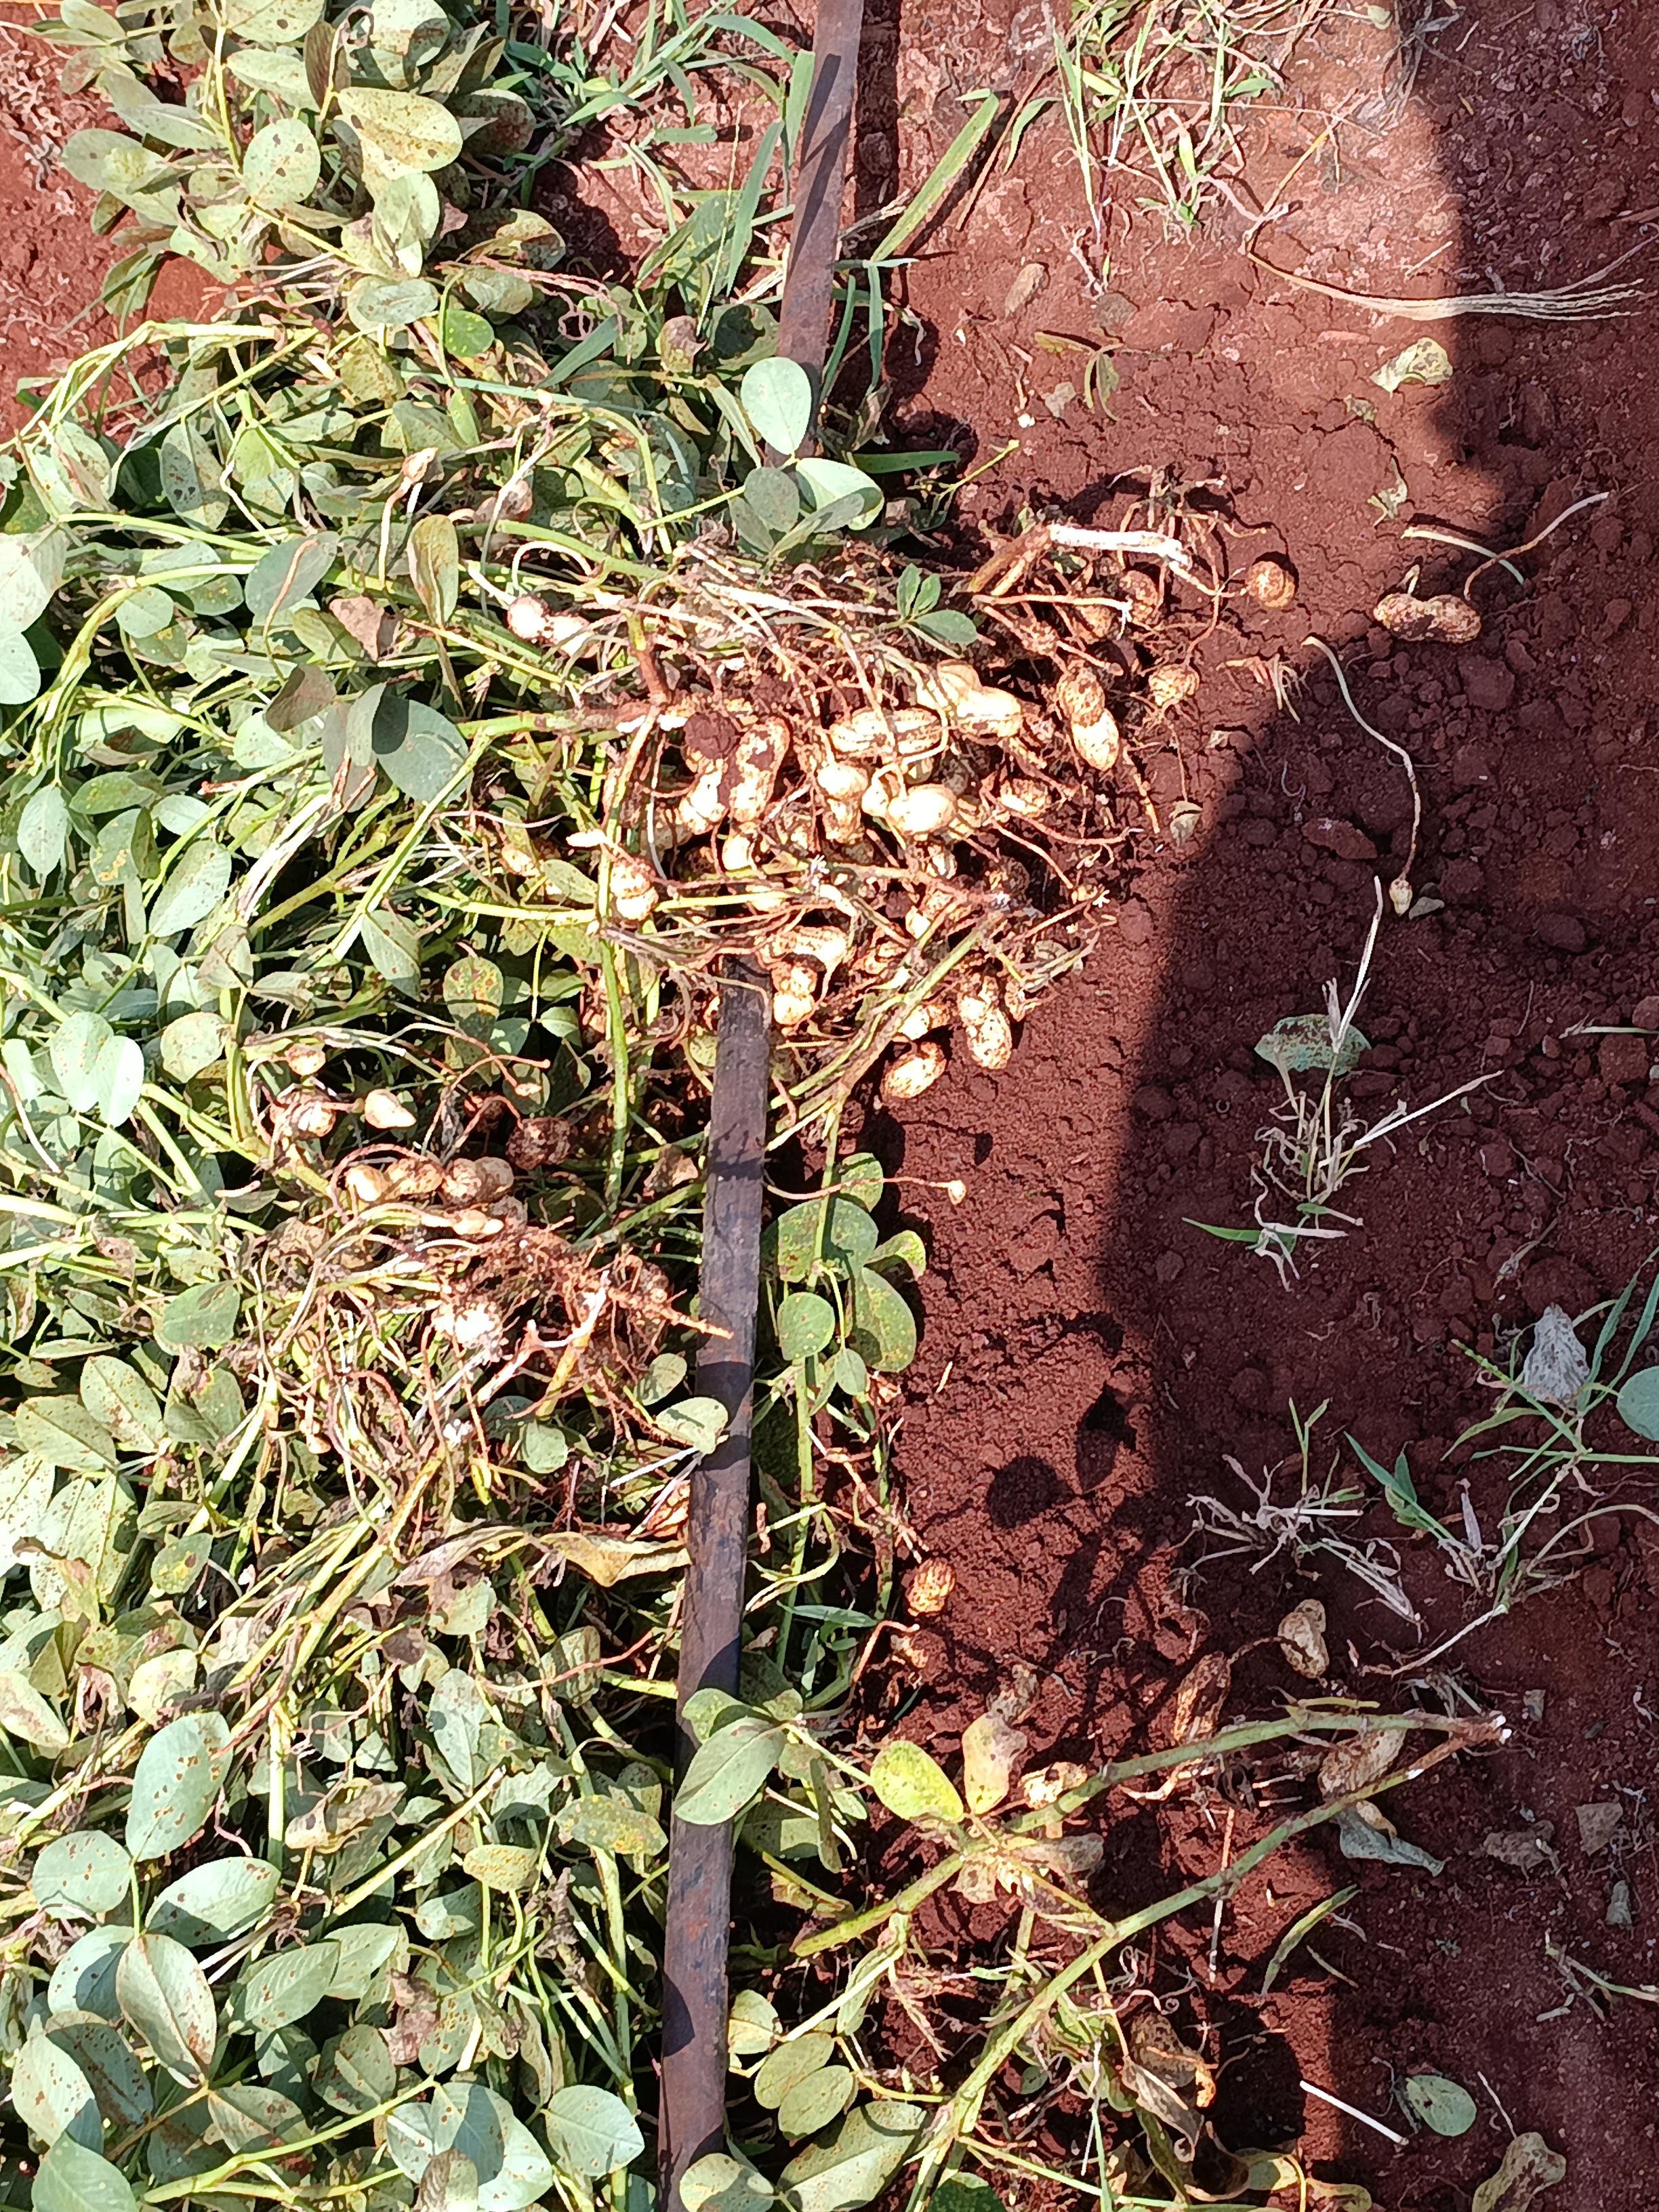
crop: groundnut
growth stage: harvest
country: Kenya
